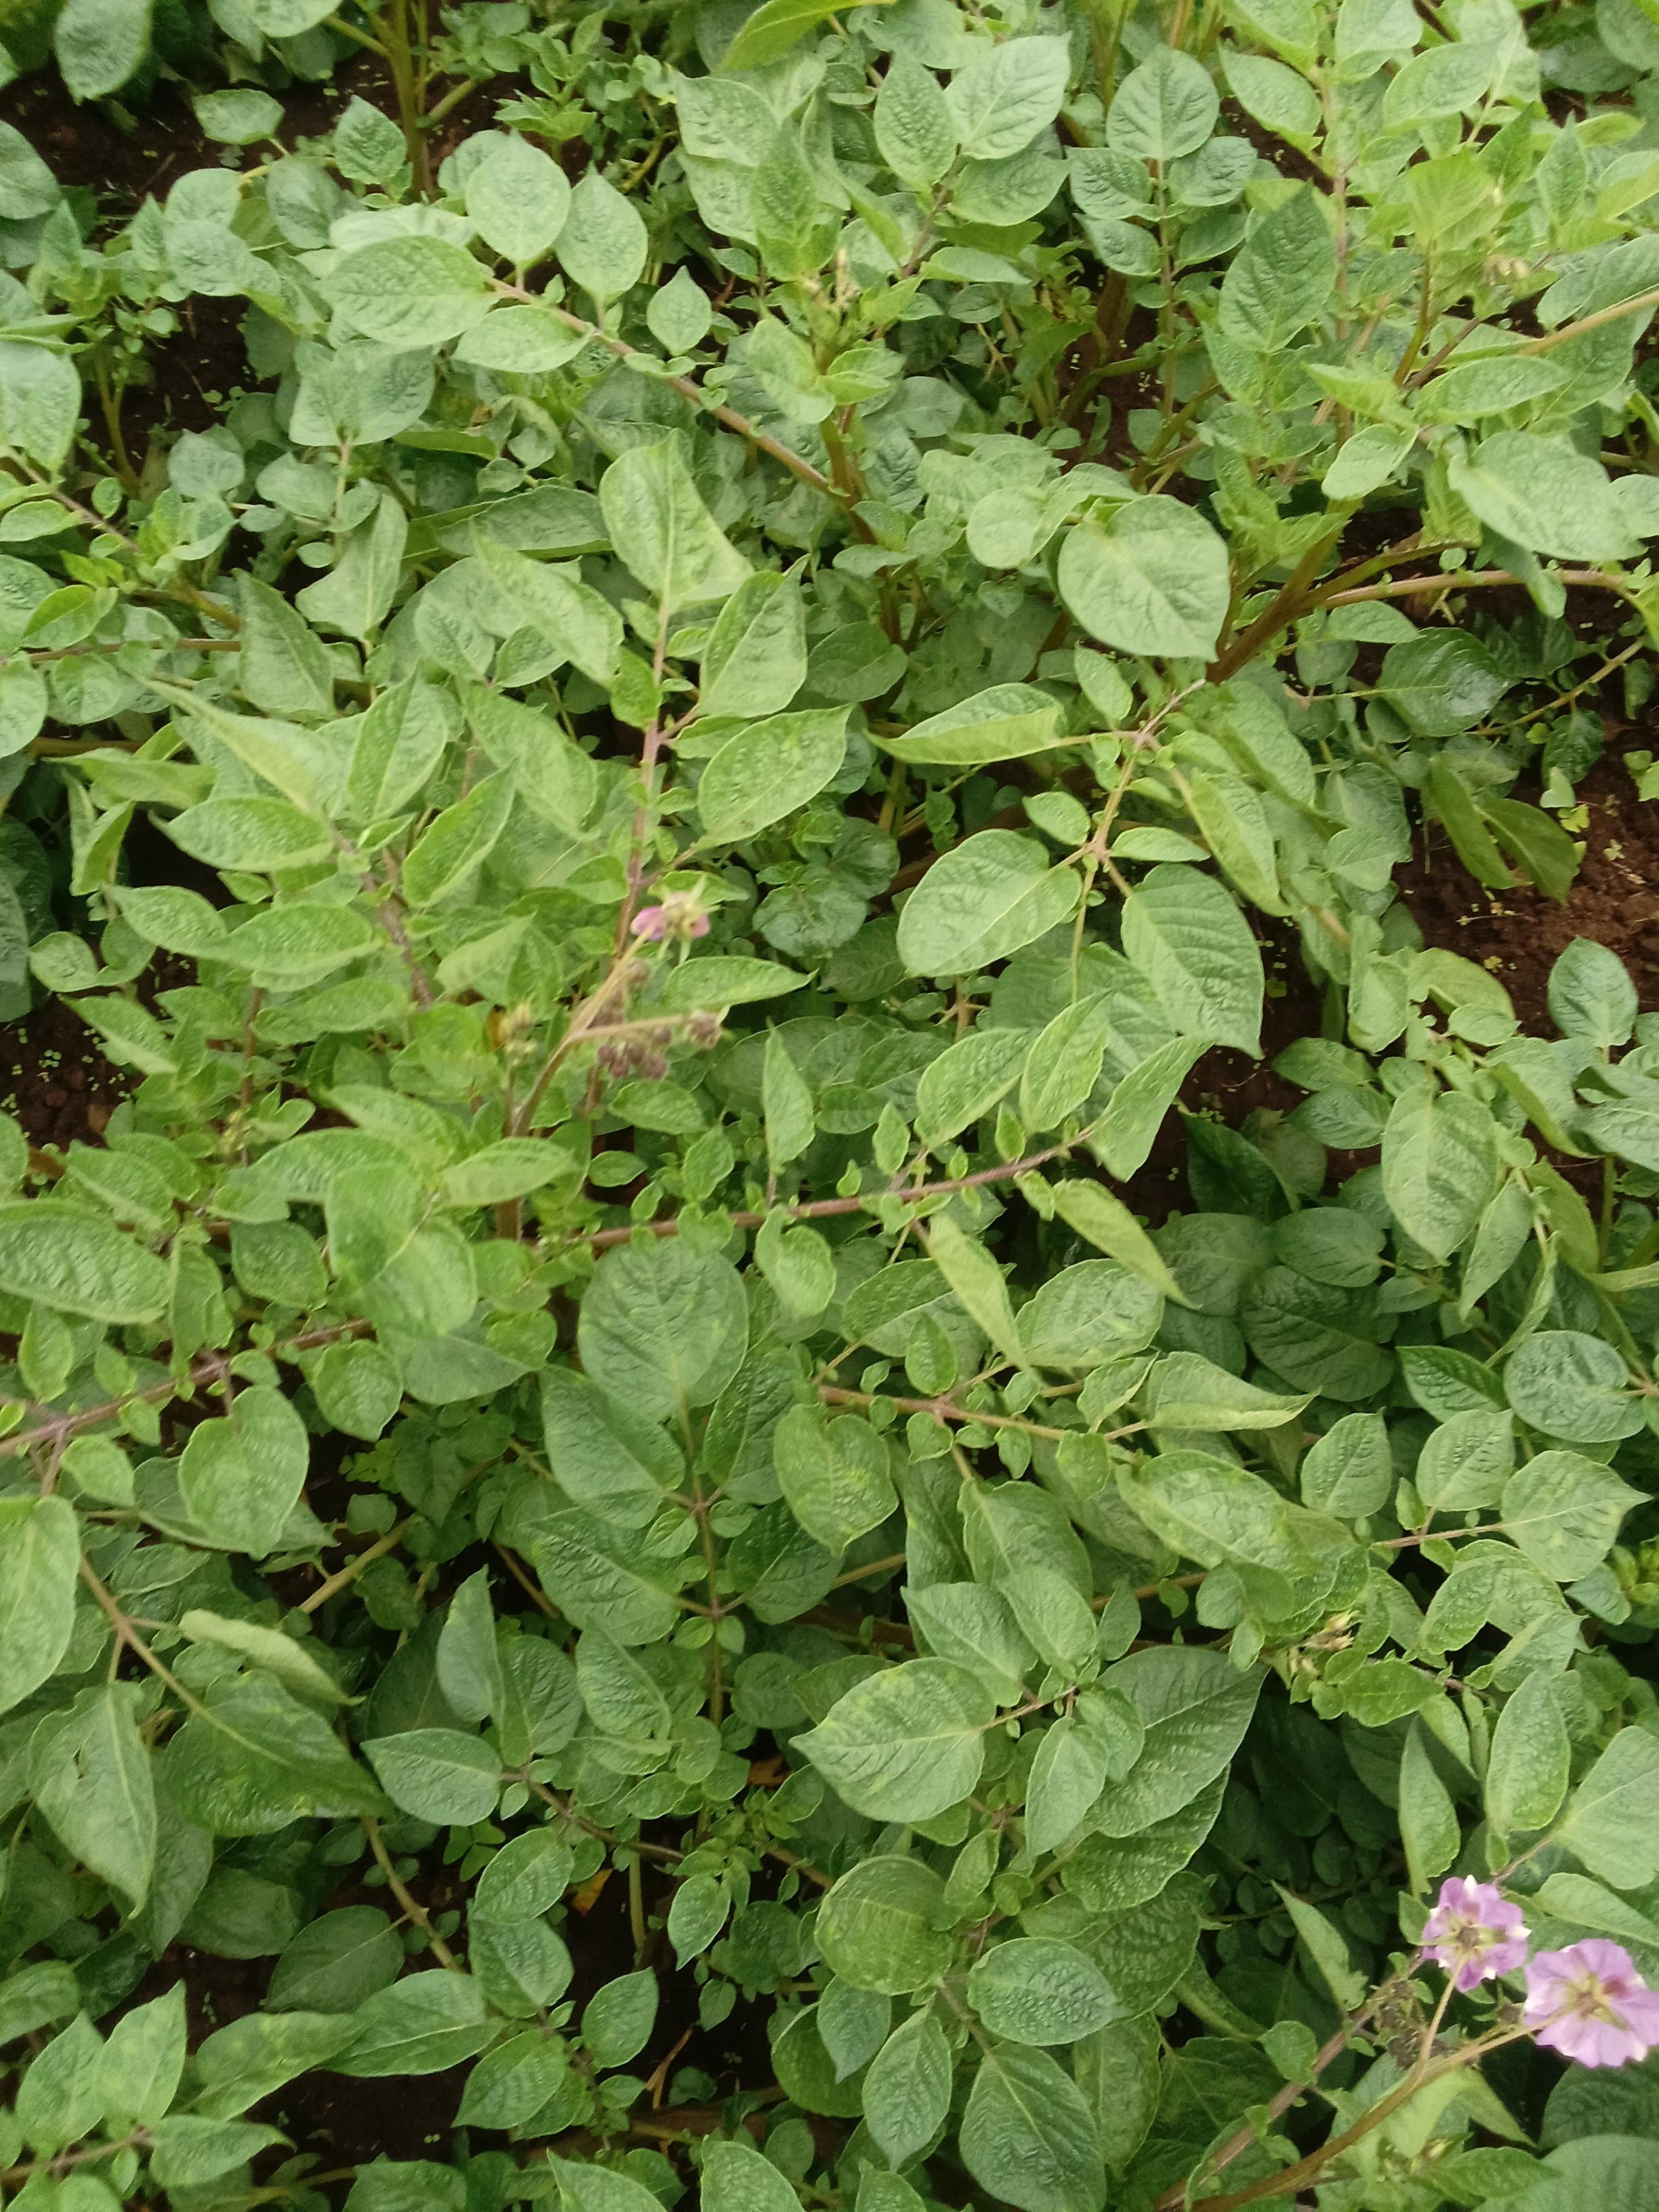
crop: potato
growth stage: flowering
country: Kenya
